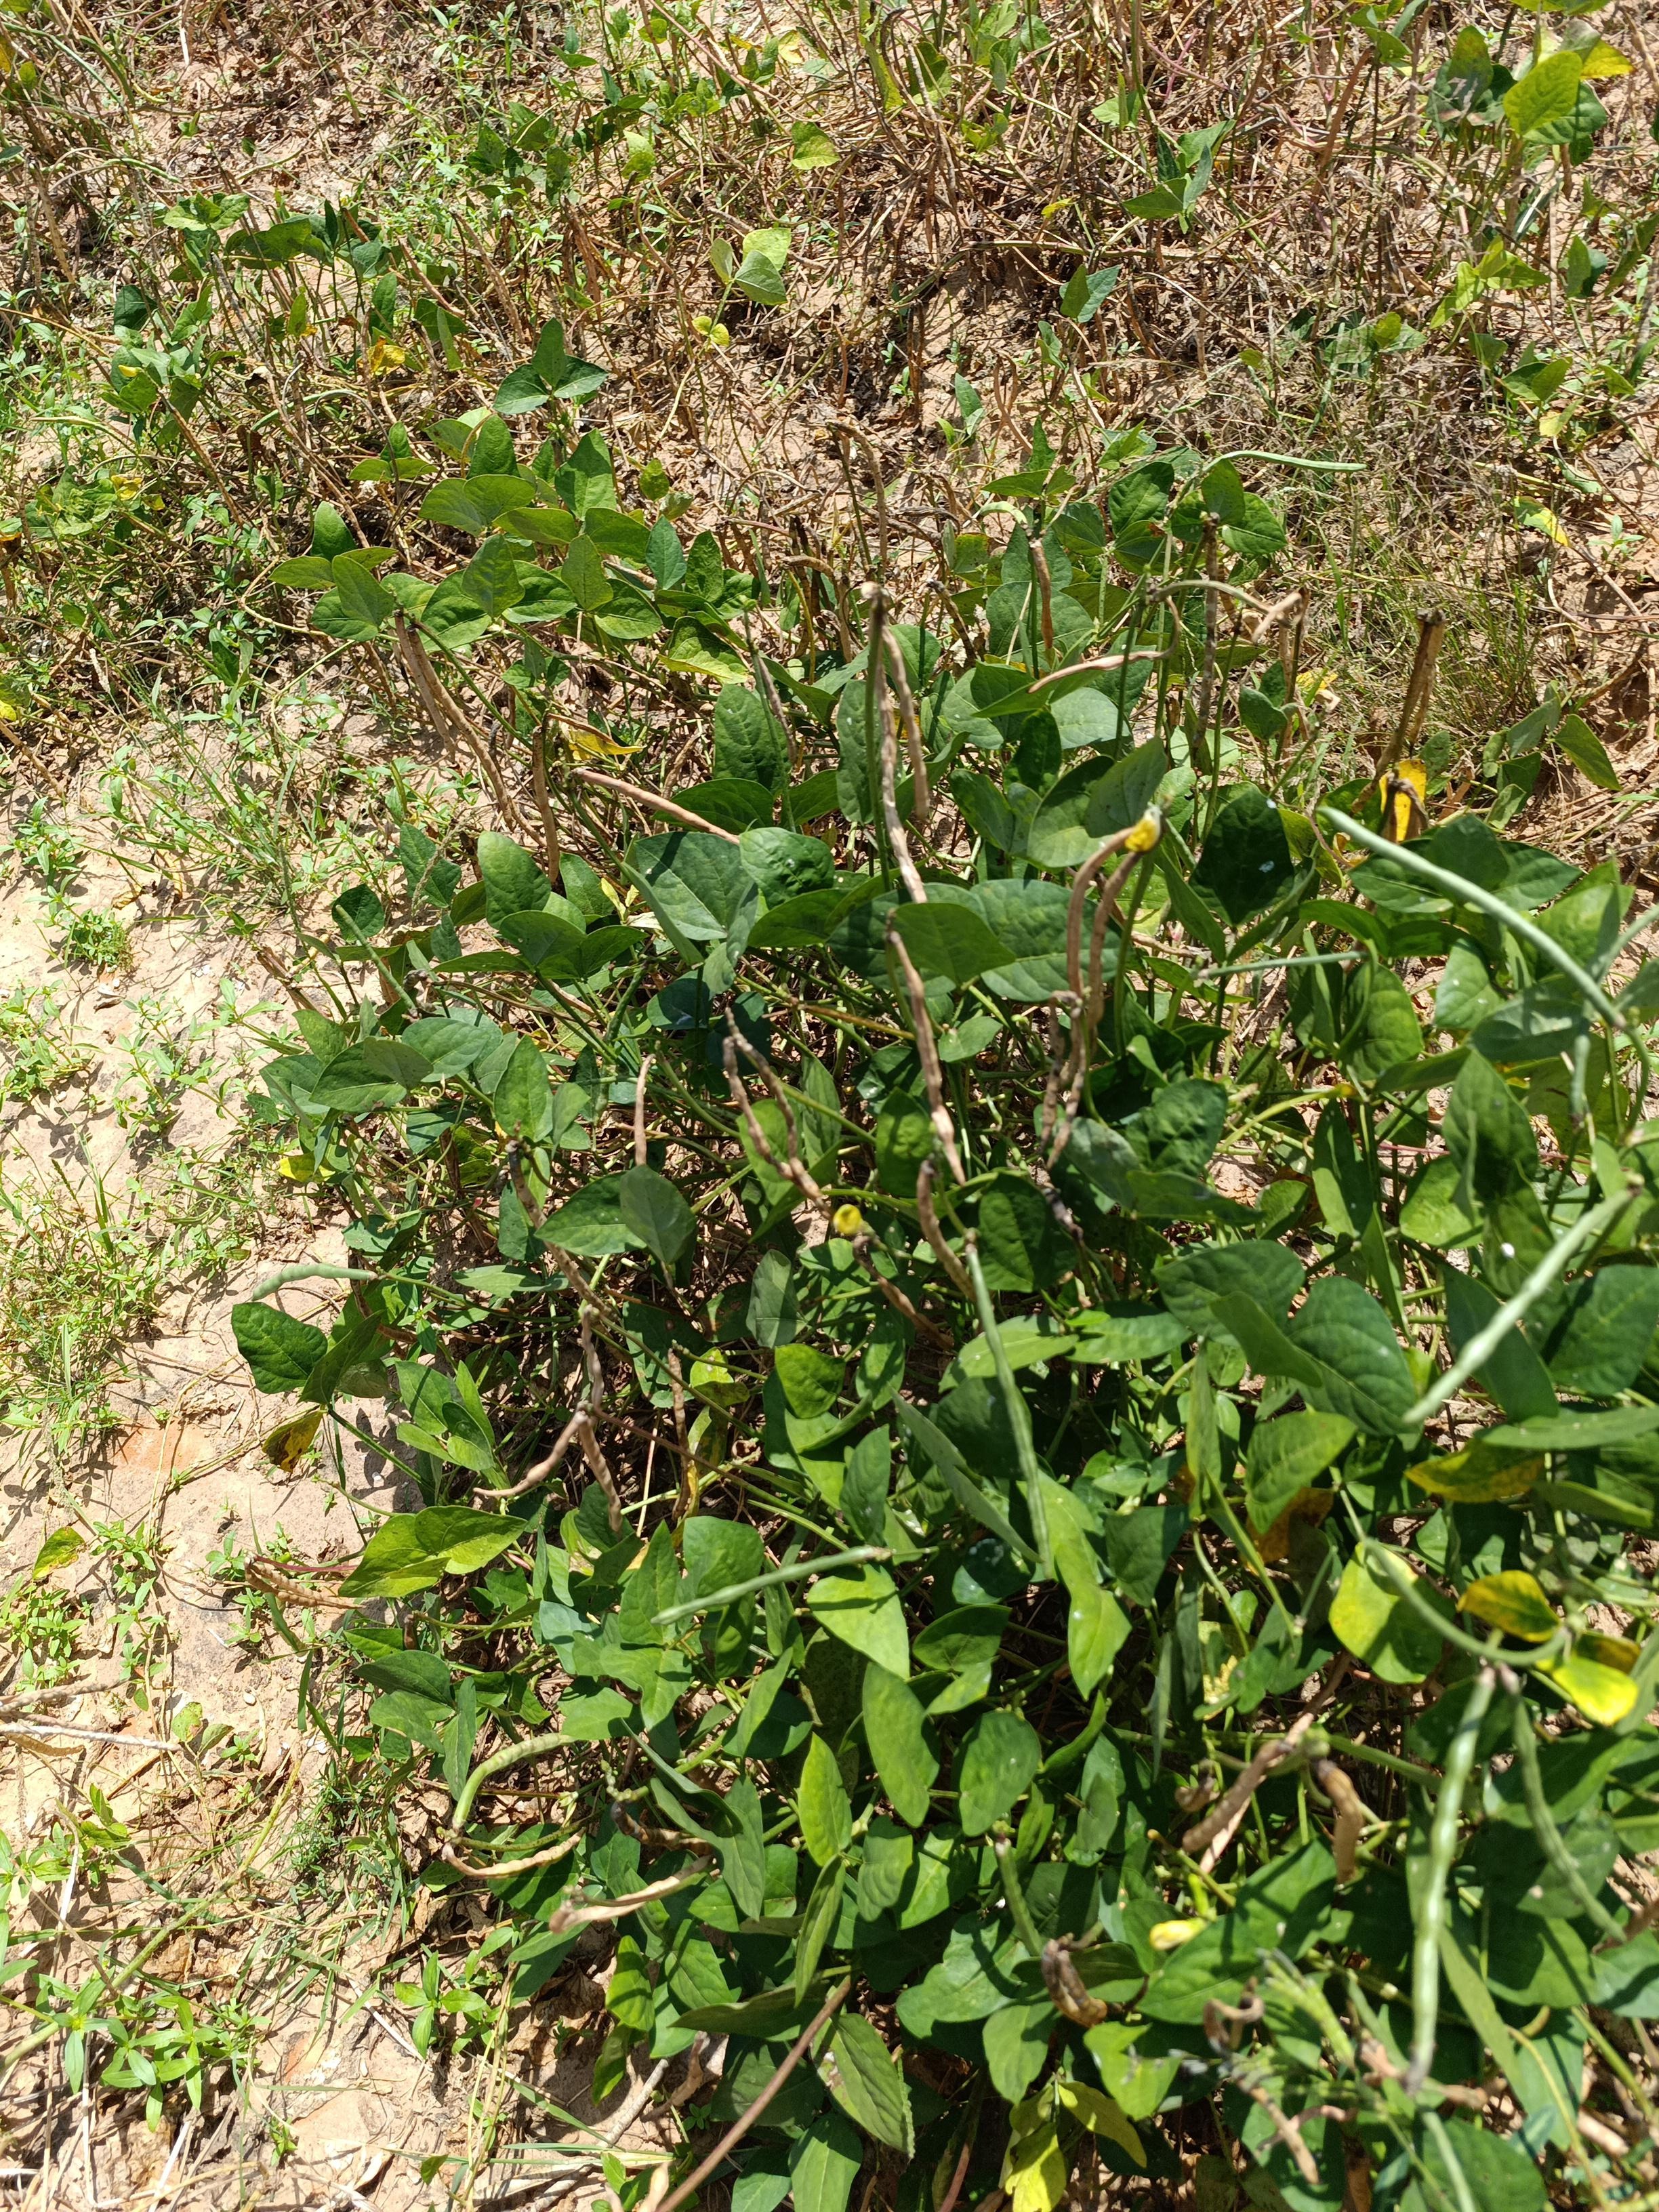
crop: cowpea
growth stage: maturity
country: Nigeria
